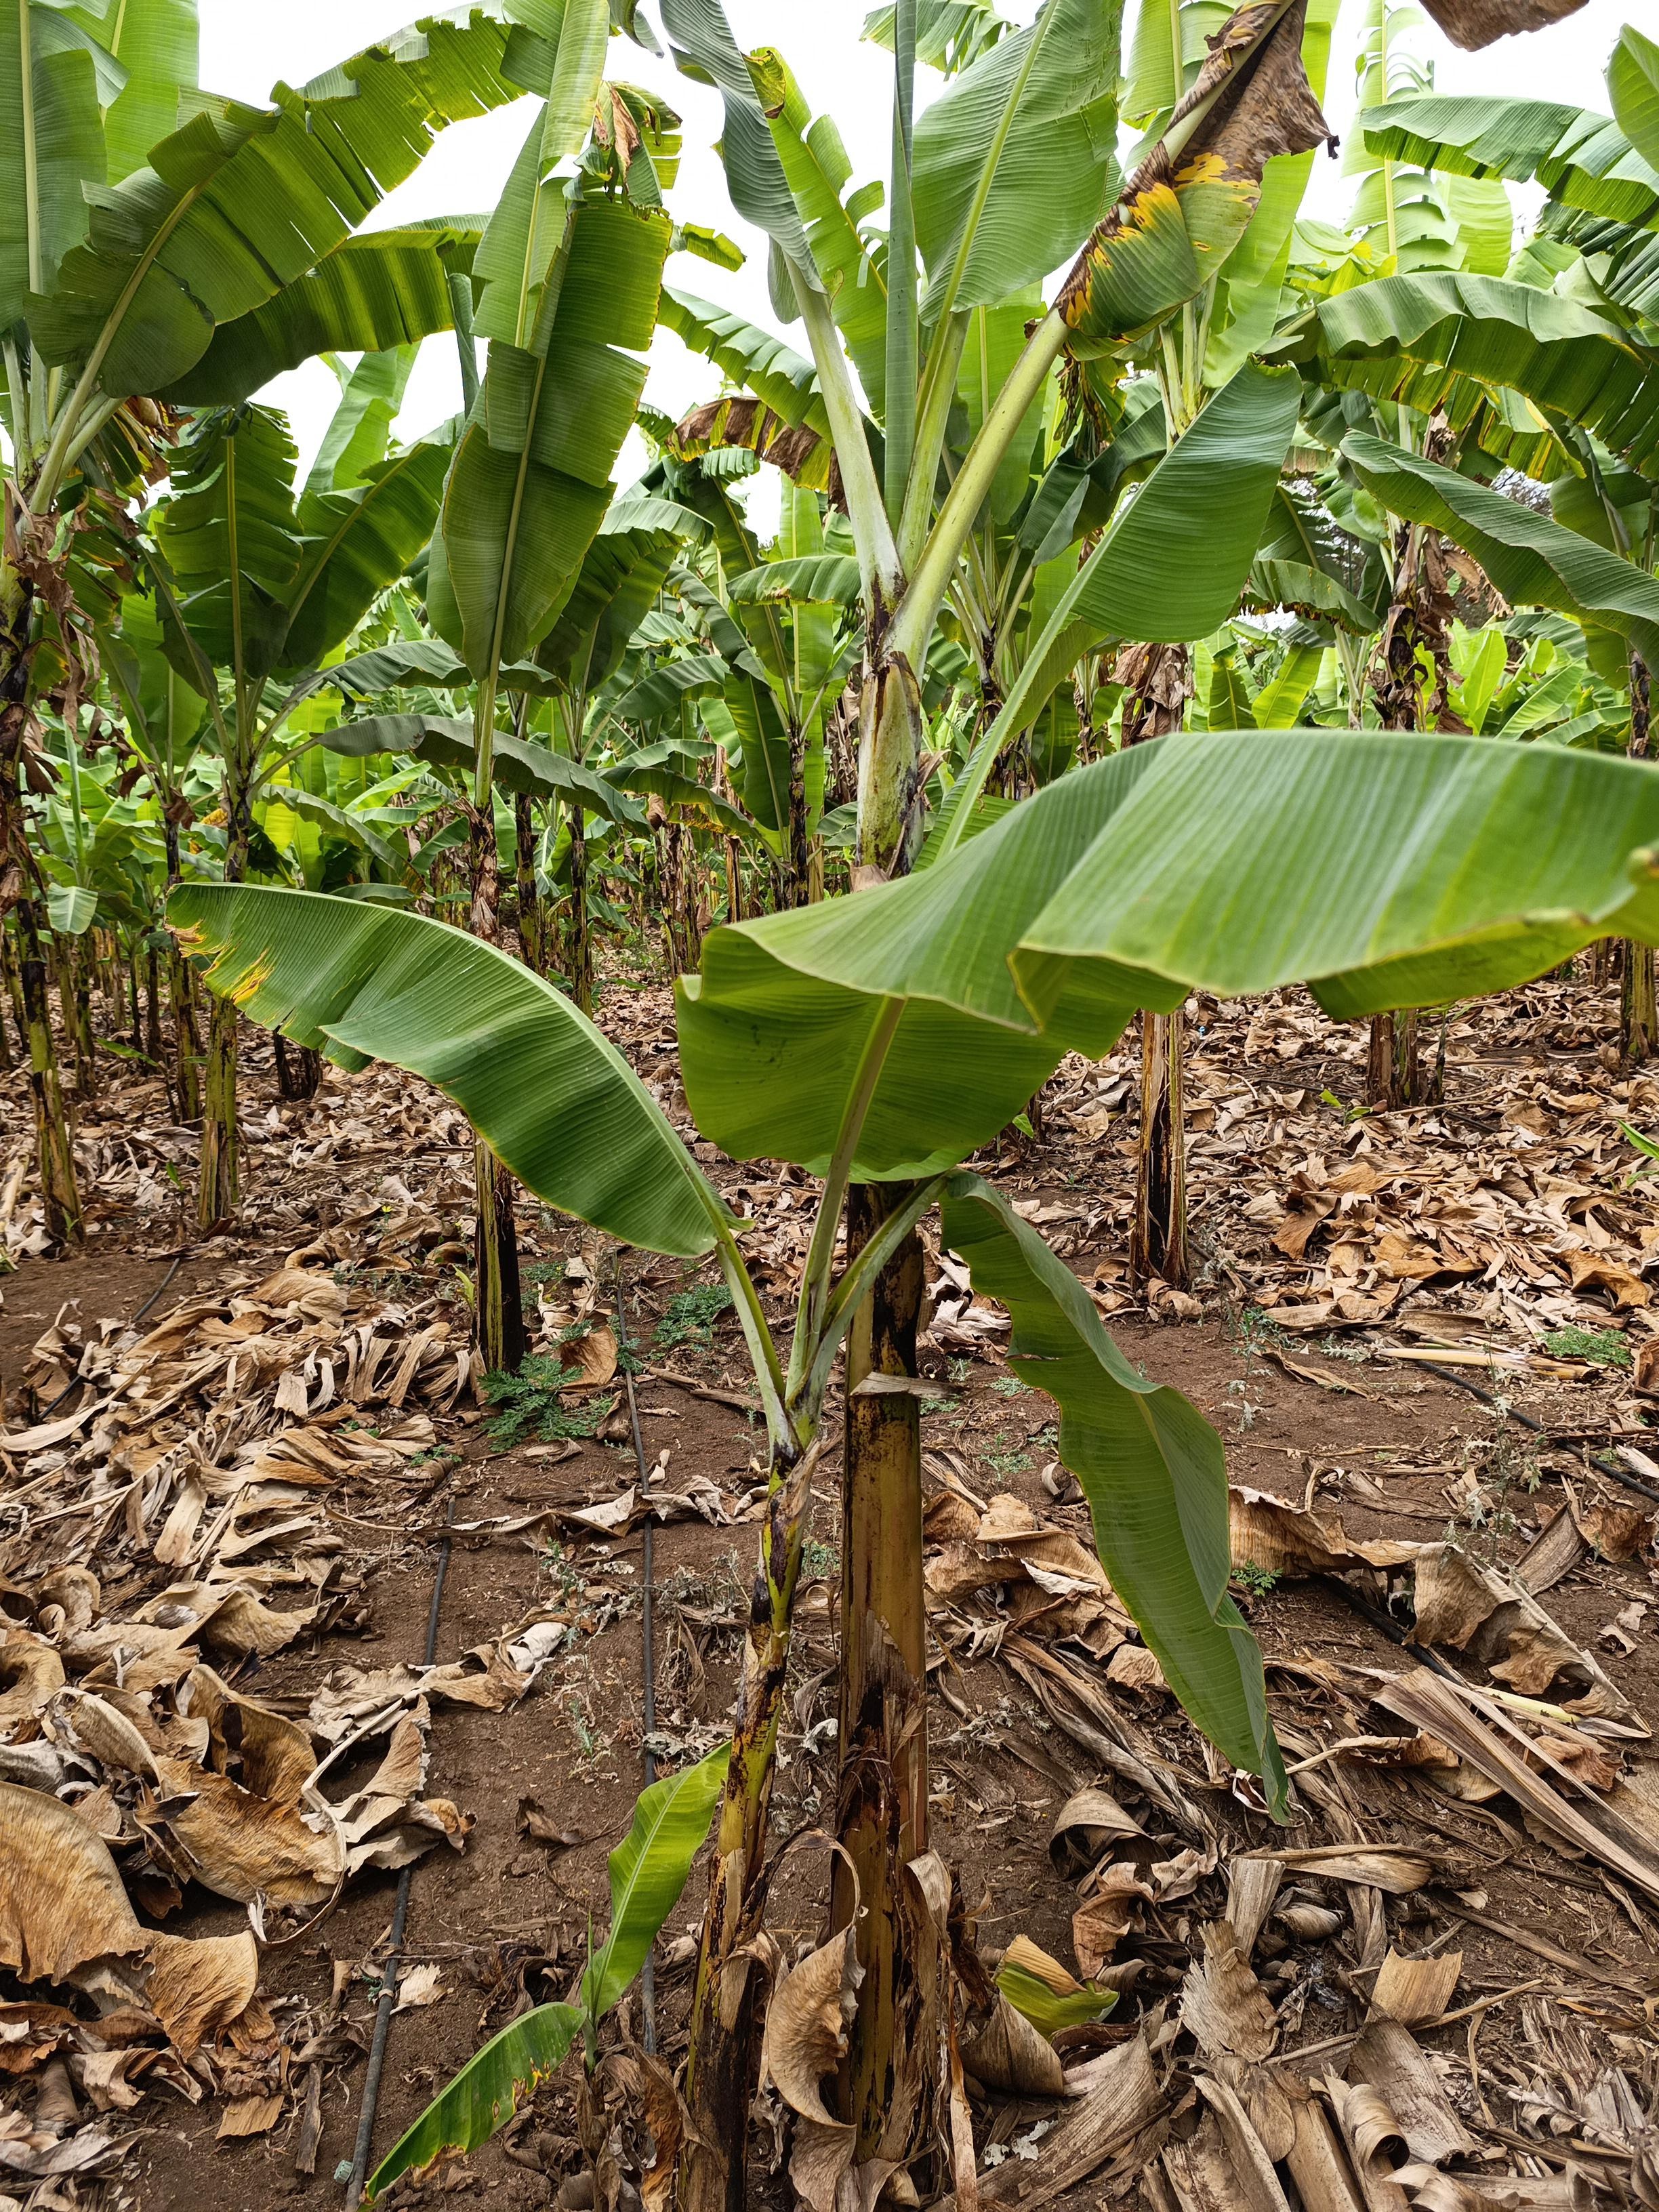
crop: banana
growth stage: vegetative
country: Tanzania
